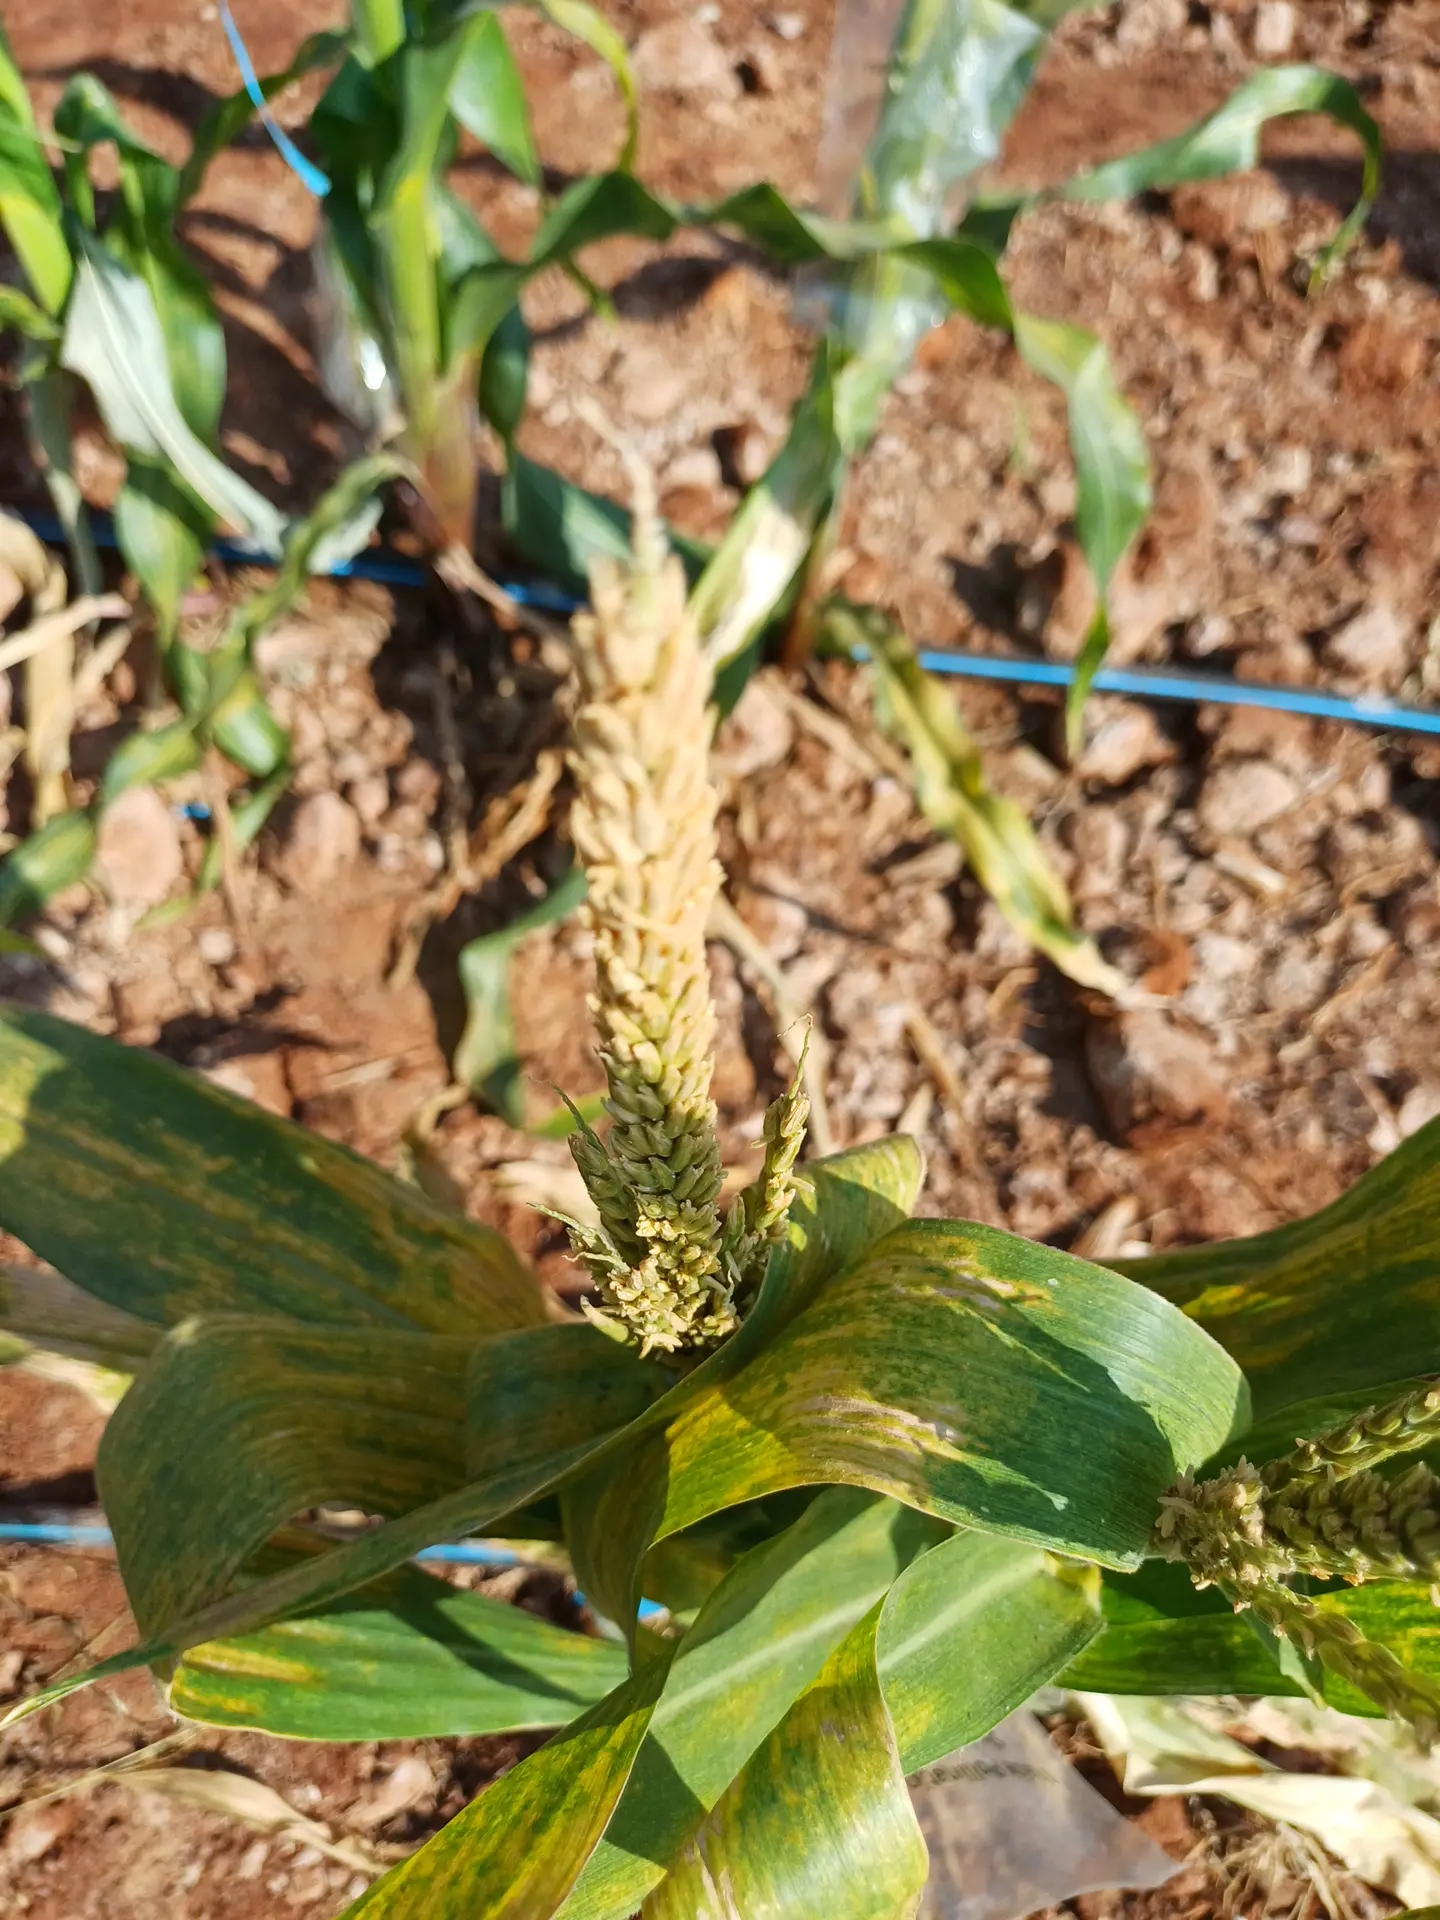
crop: maize
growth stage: flowering
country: Kenya
